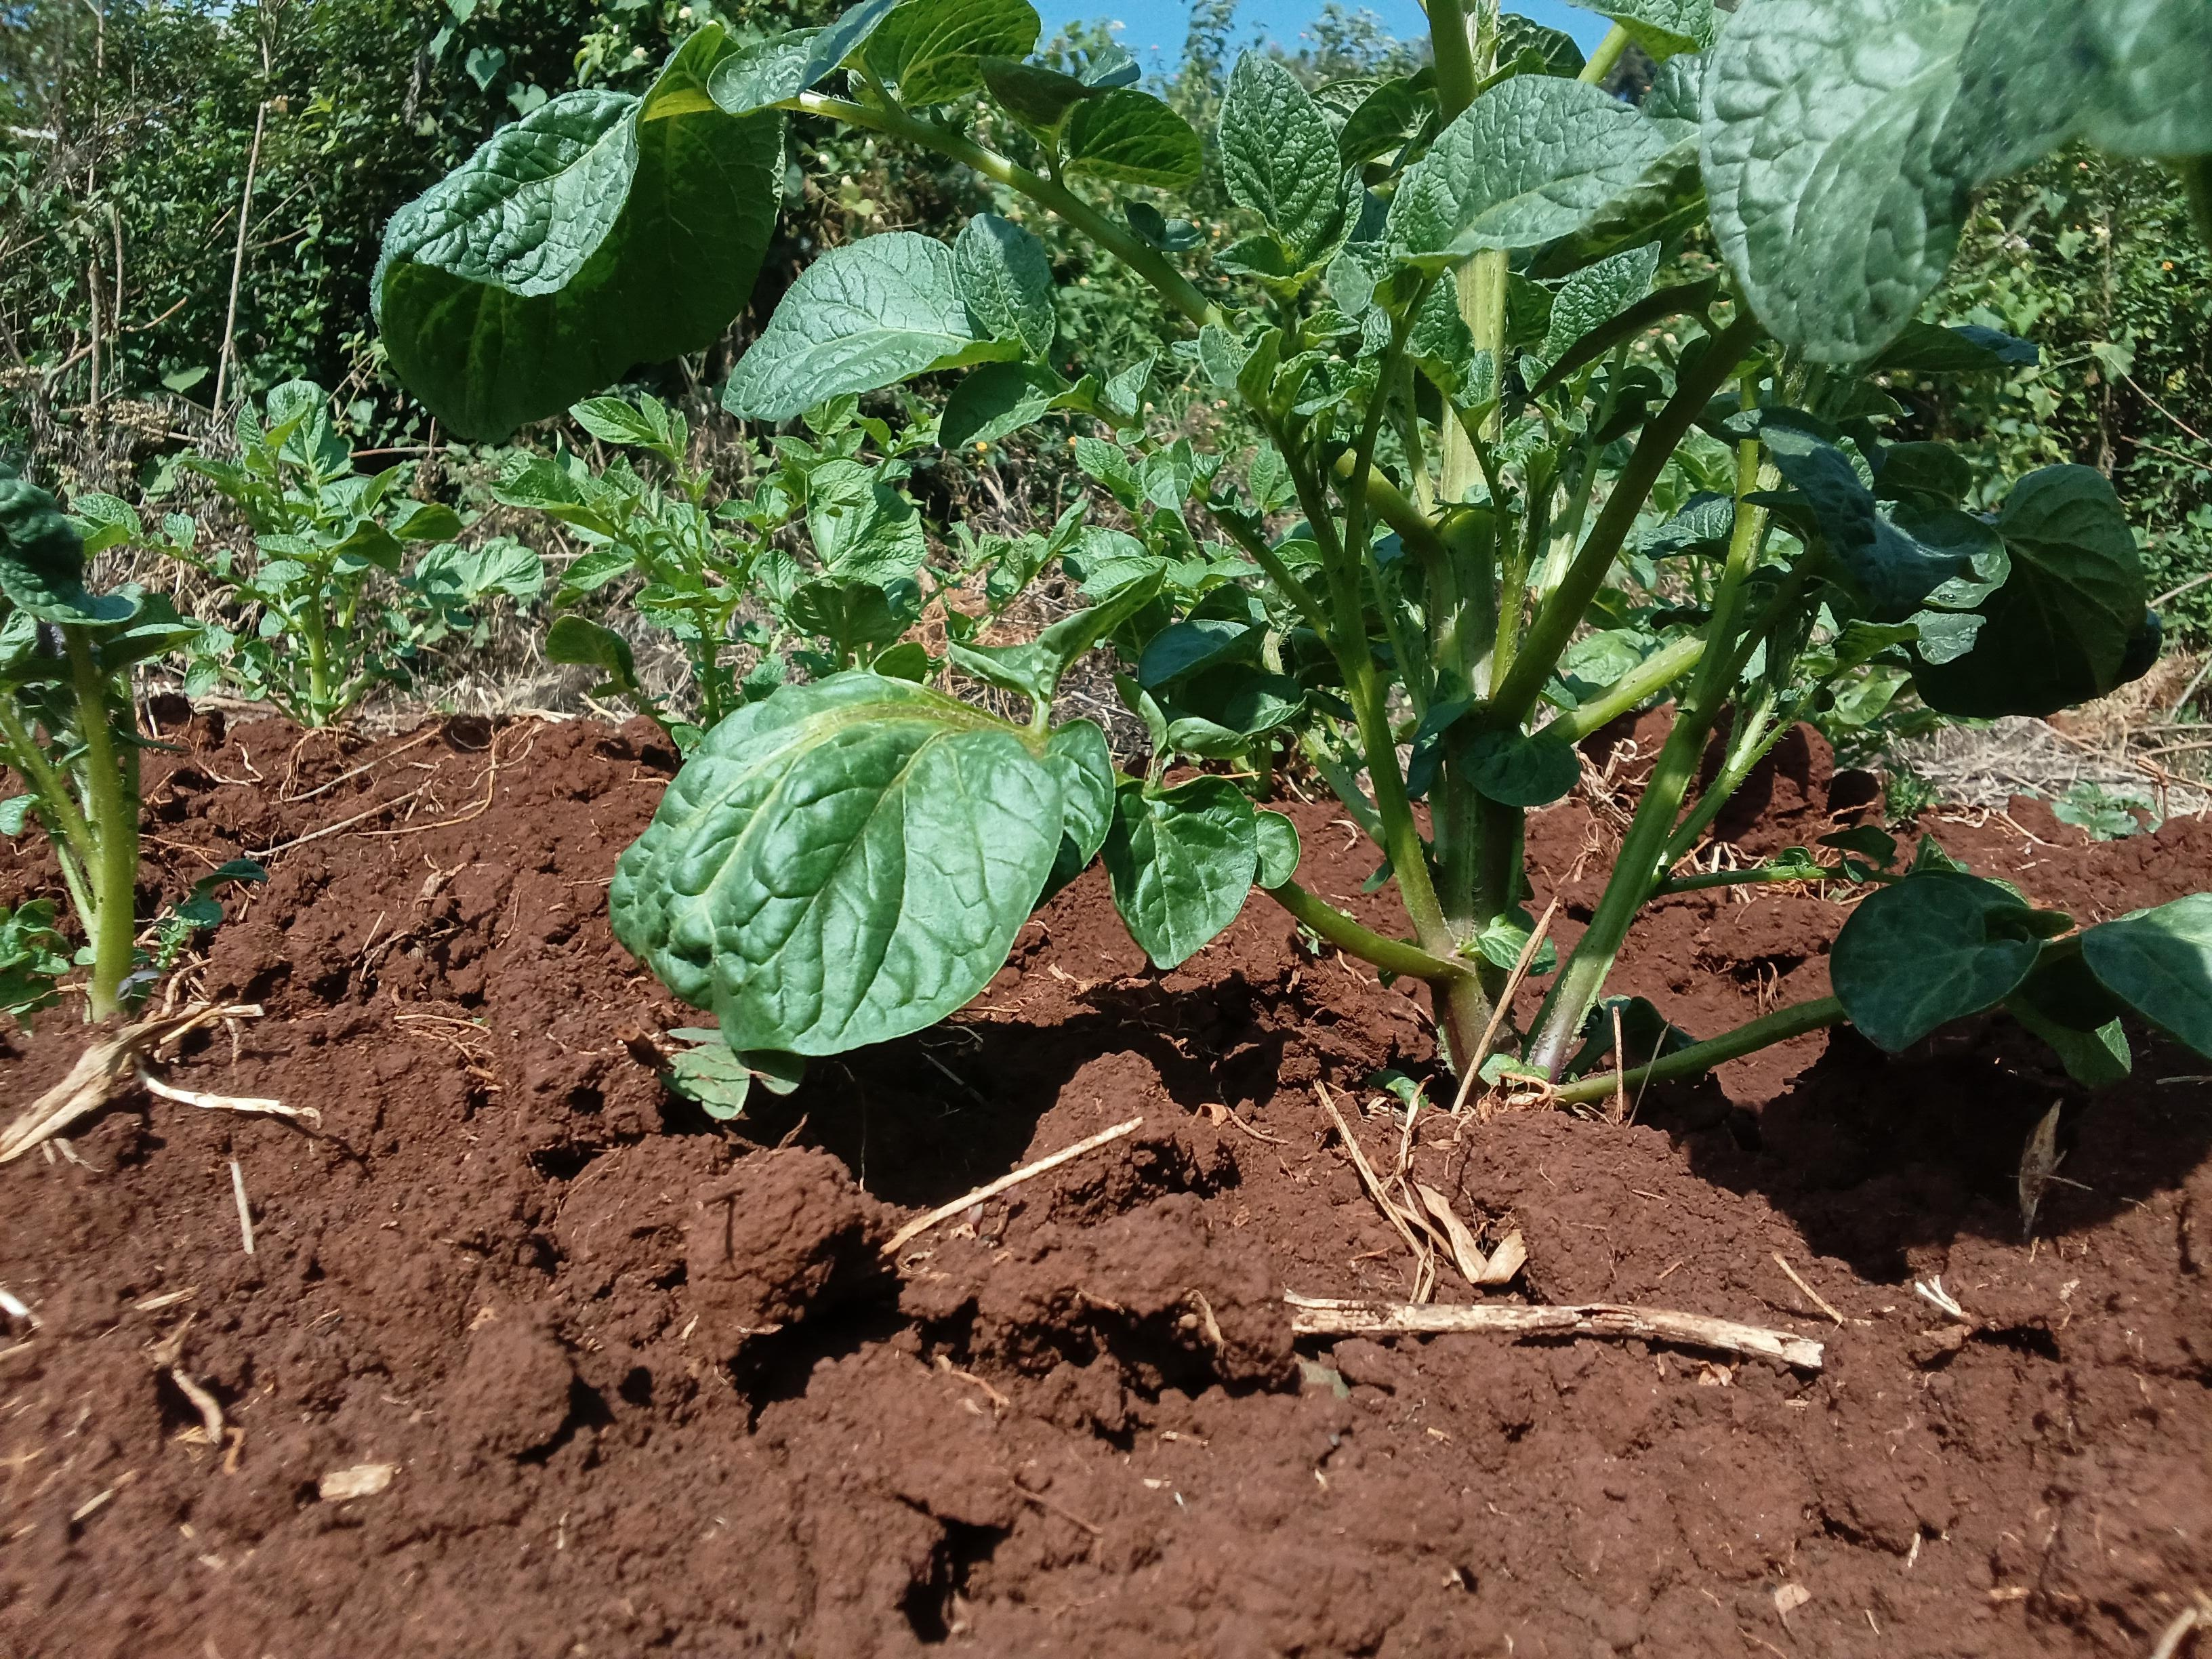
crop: potato
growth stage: vegetative
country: Kenya
